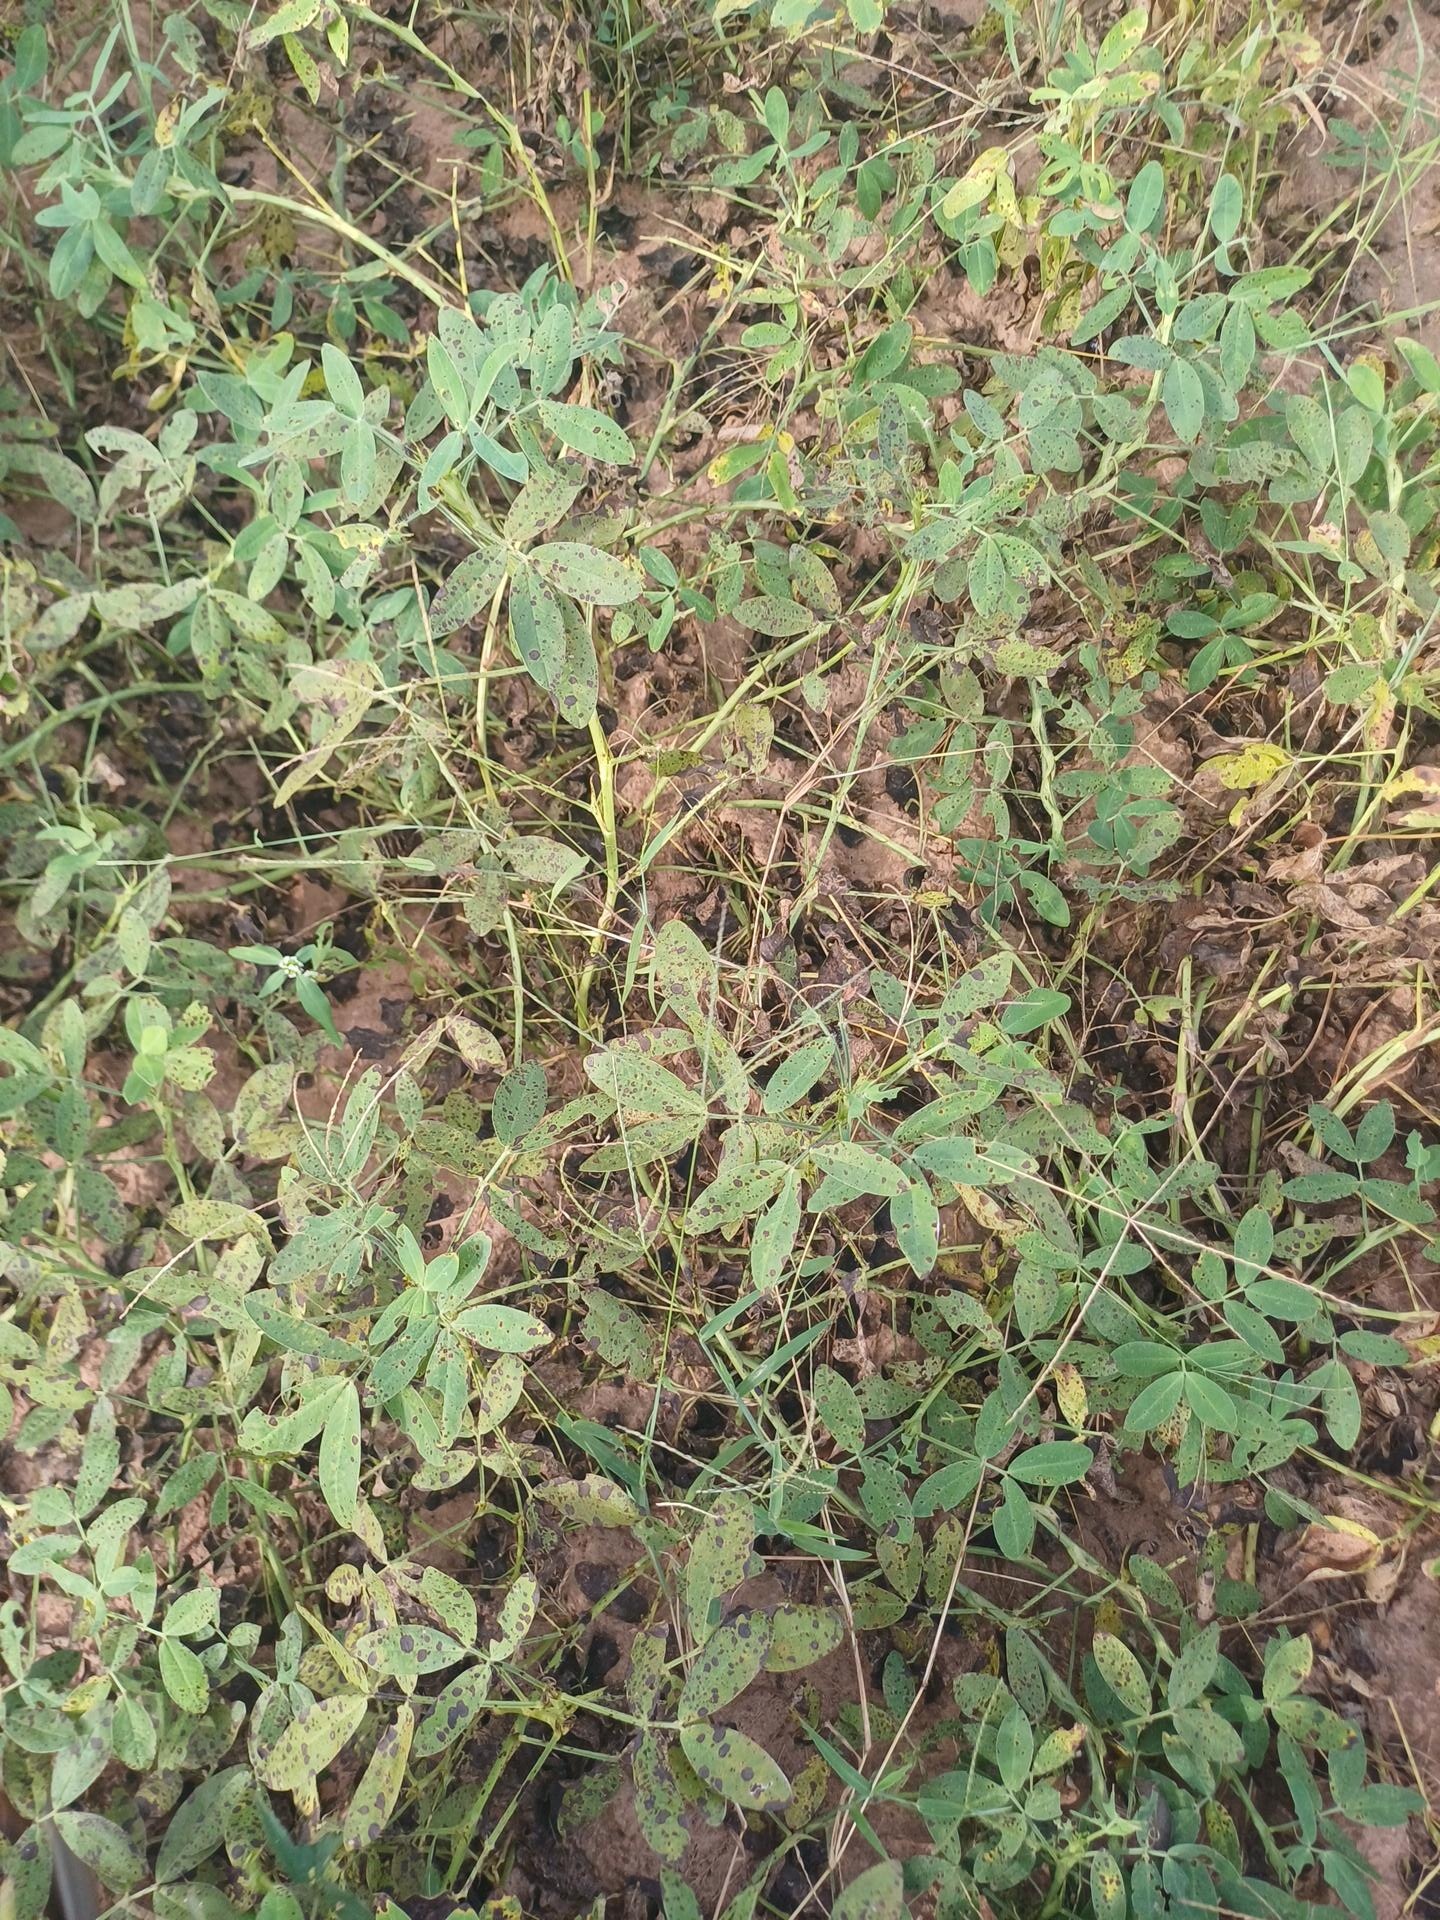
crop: groundnut
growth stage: flowering
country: Senegal
